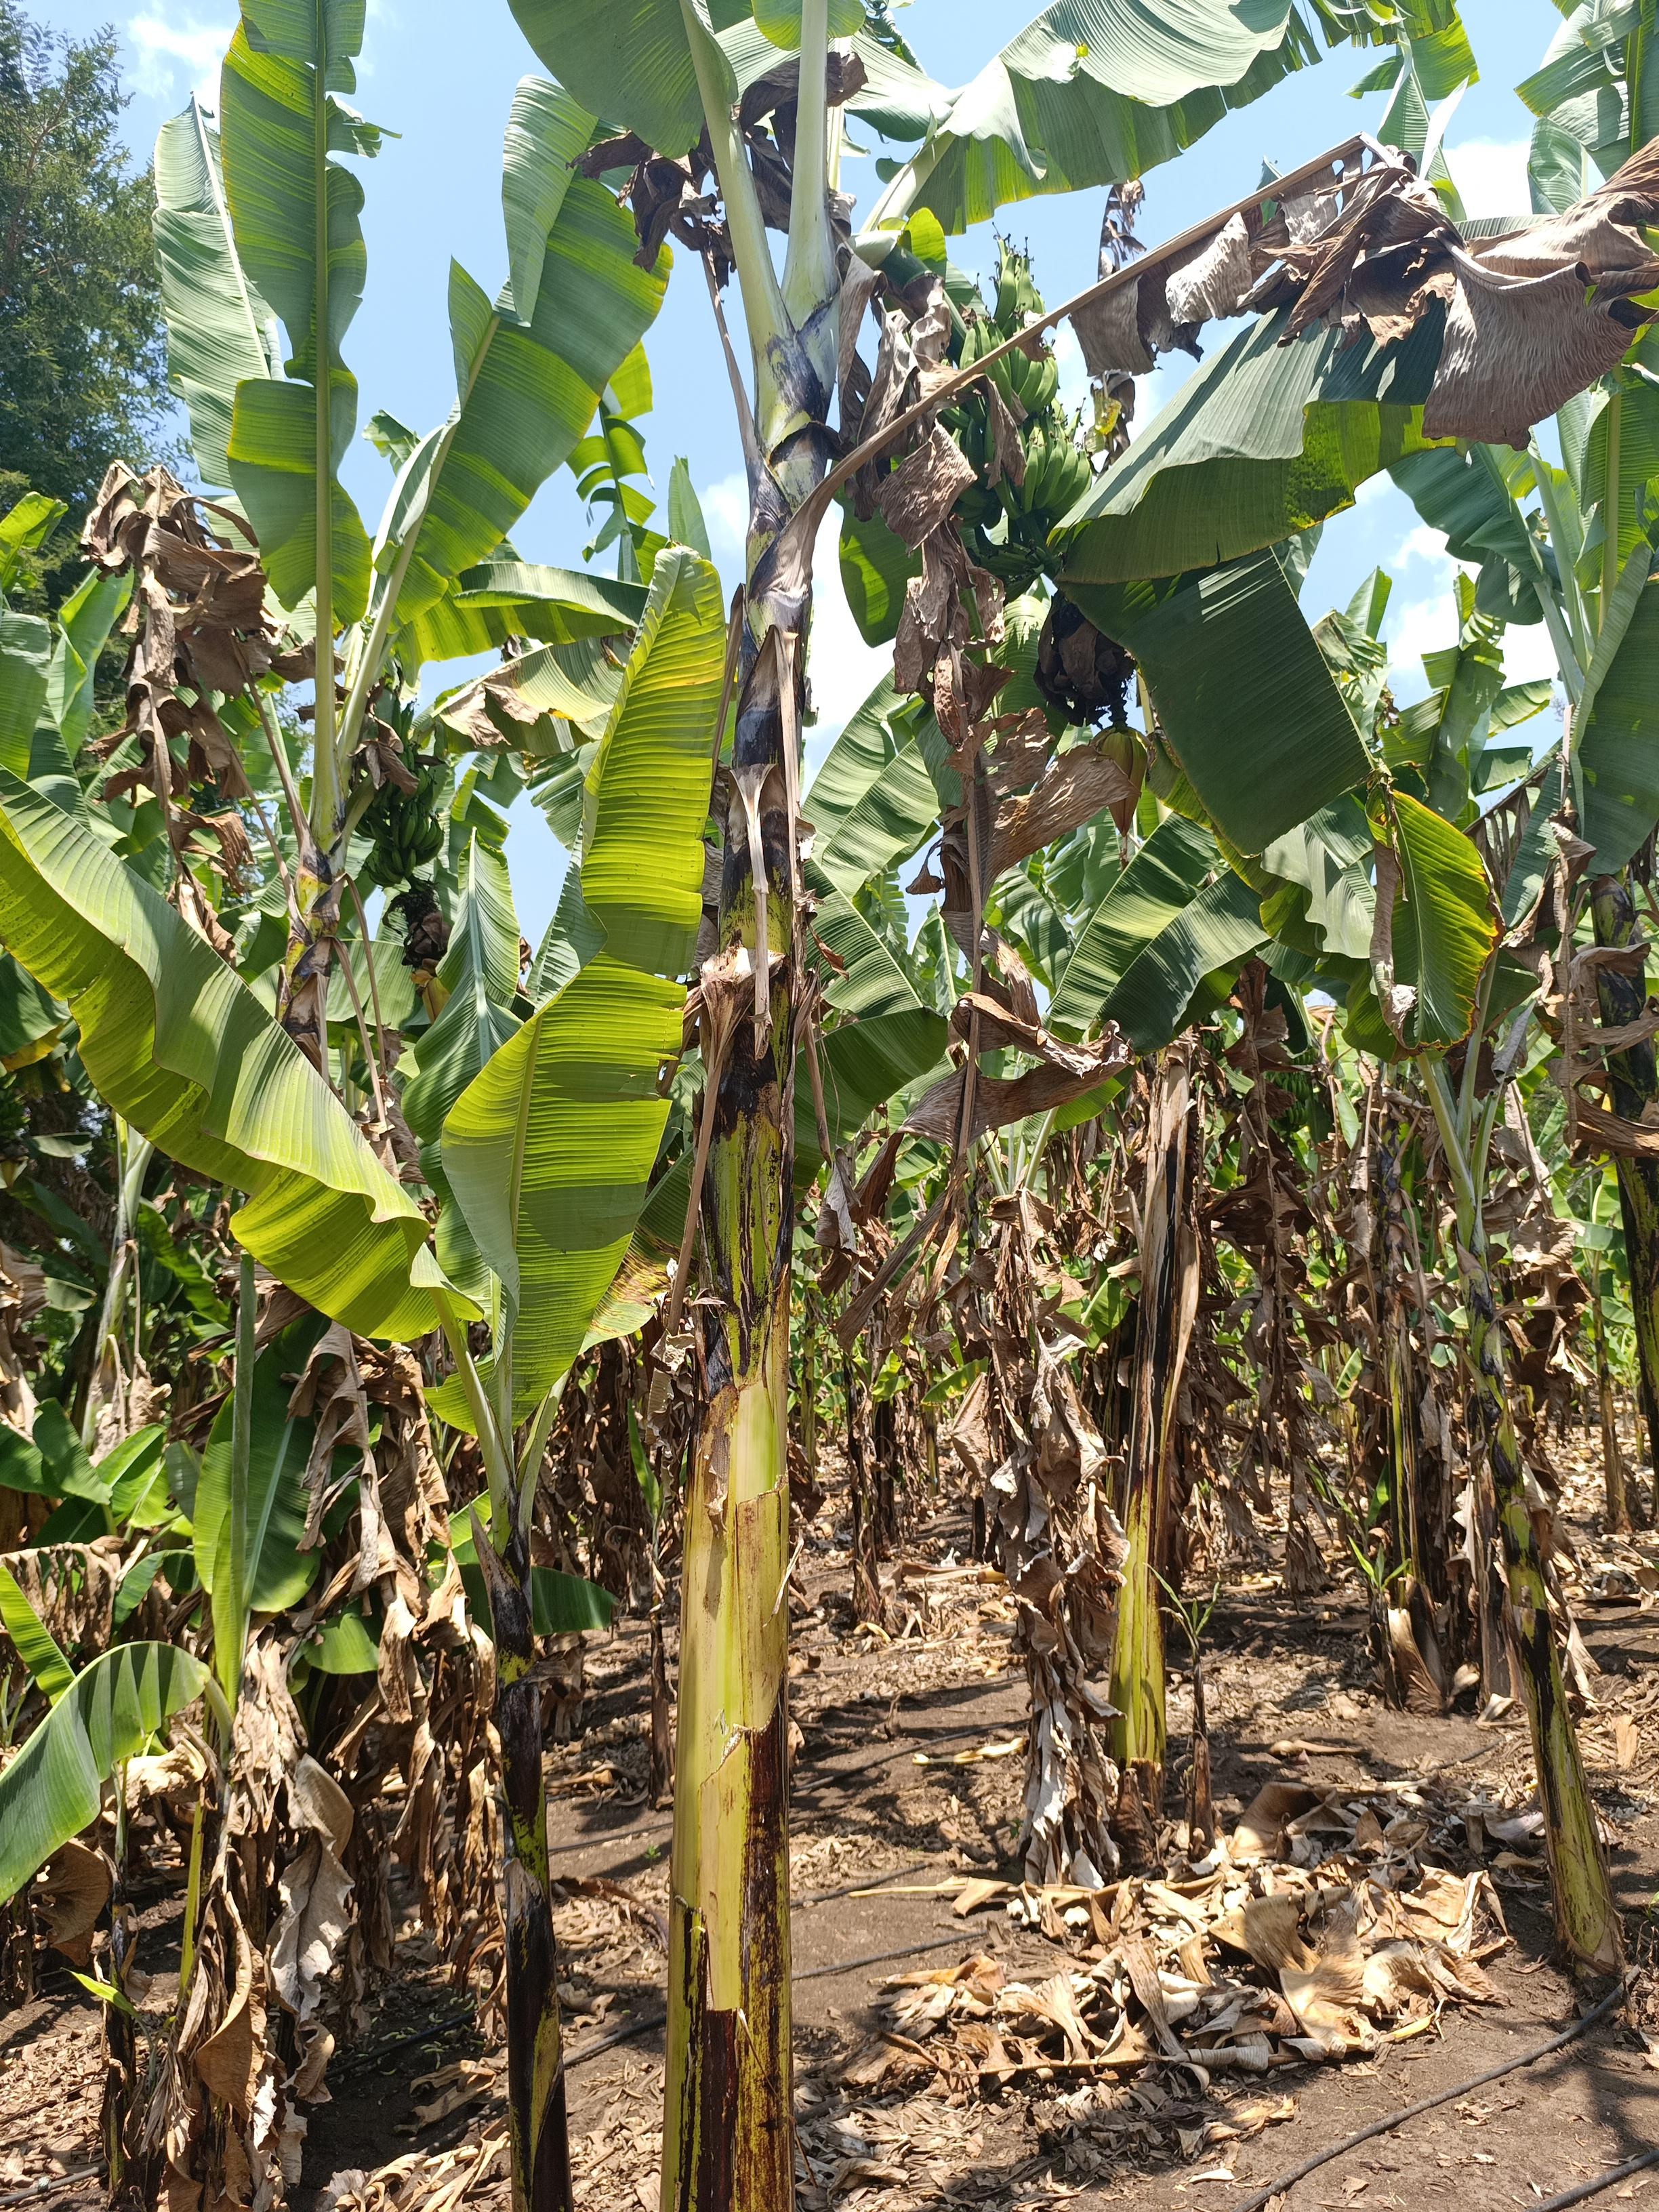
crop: banana
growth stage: development fruit
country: Tanzania
